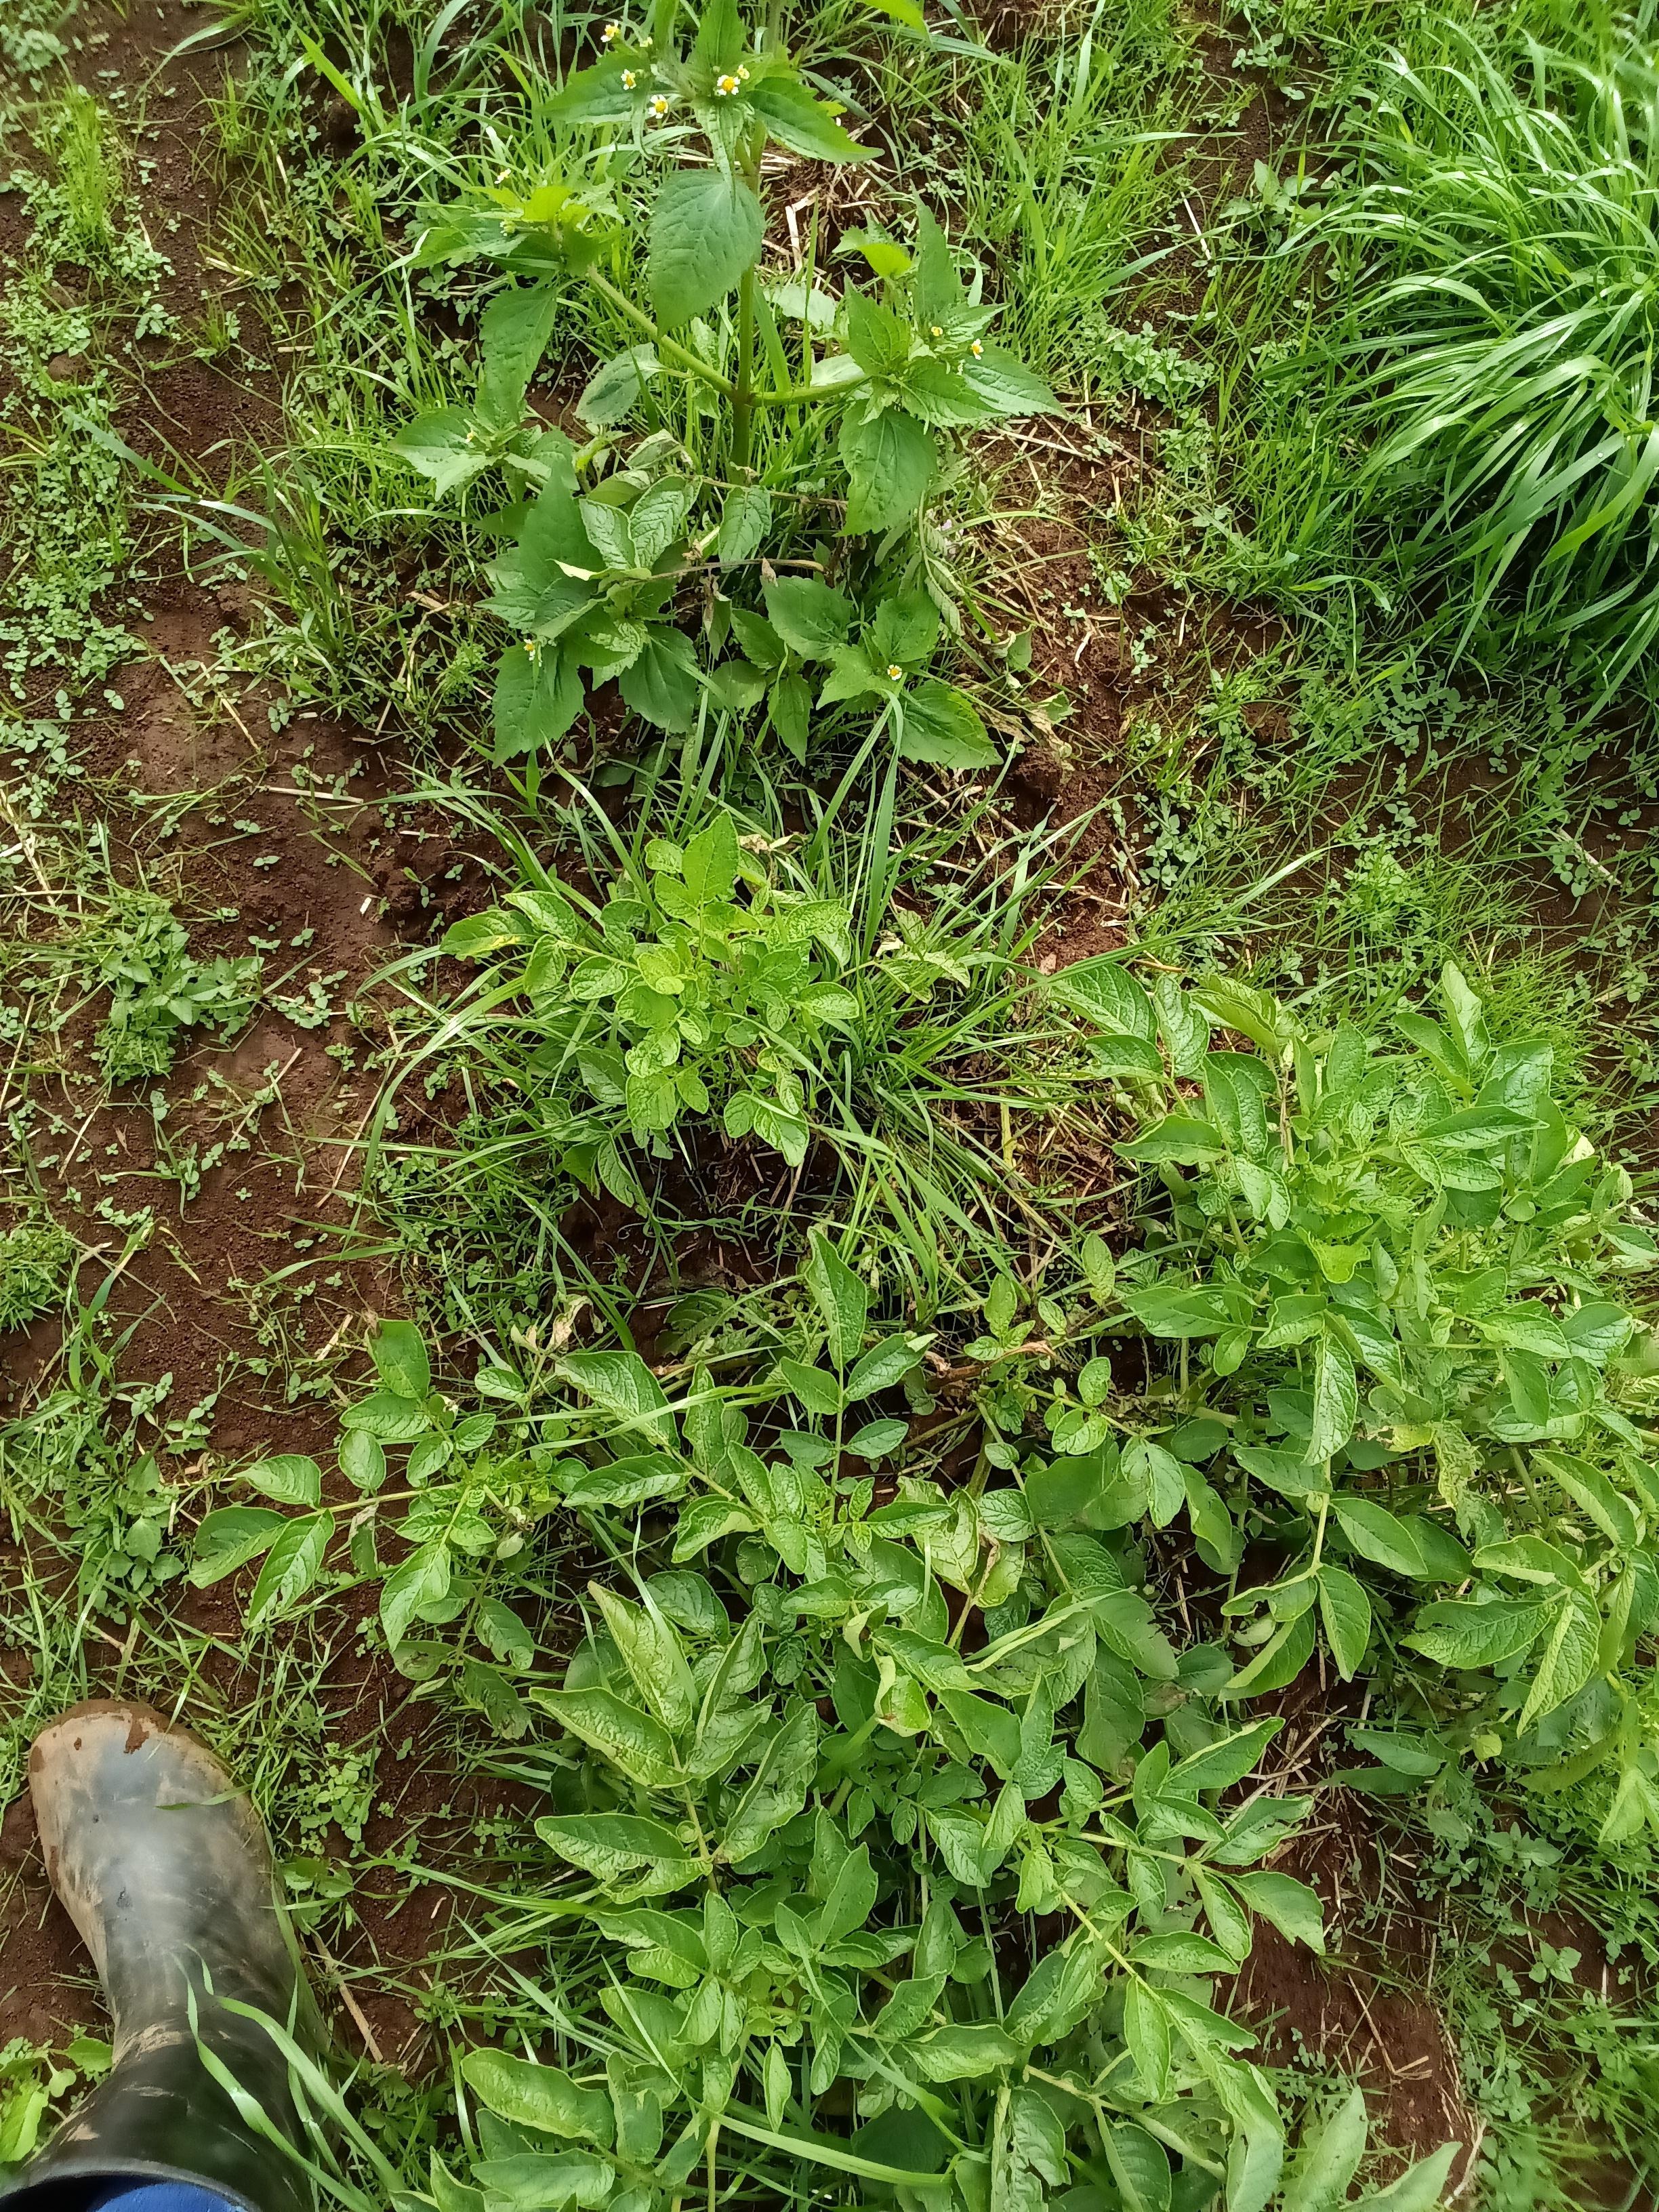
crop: potato
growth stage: harvest maturity
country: Kenya
